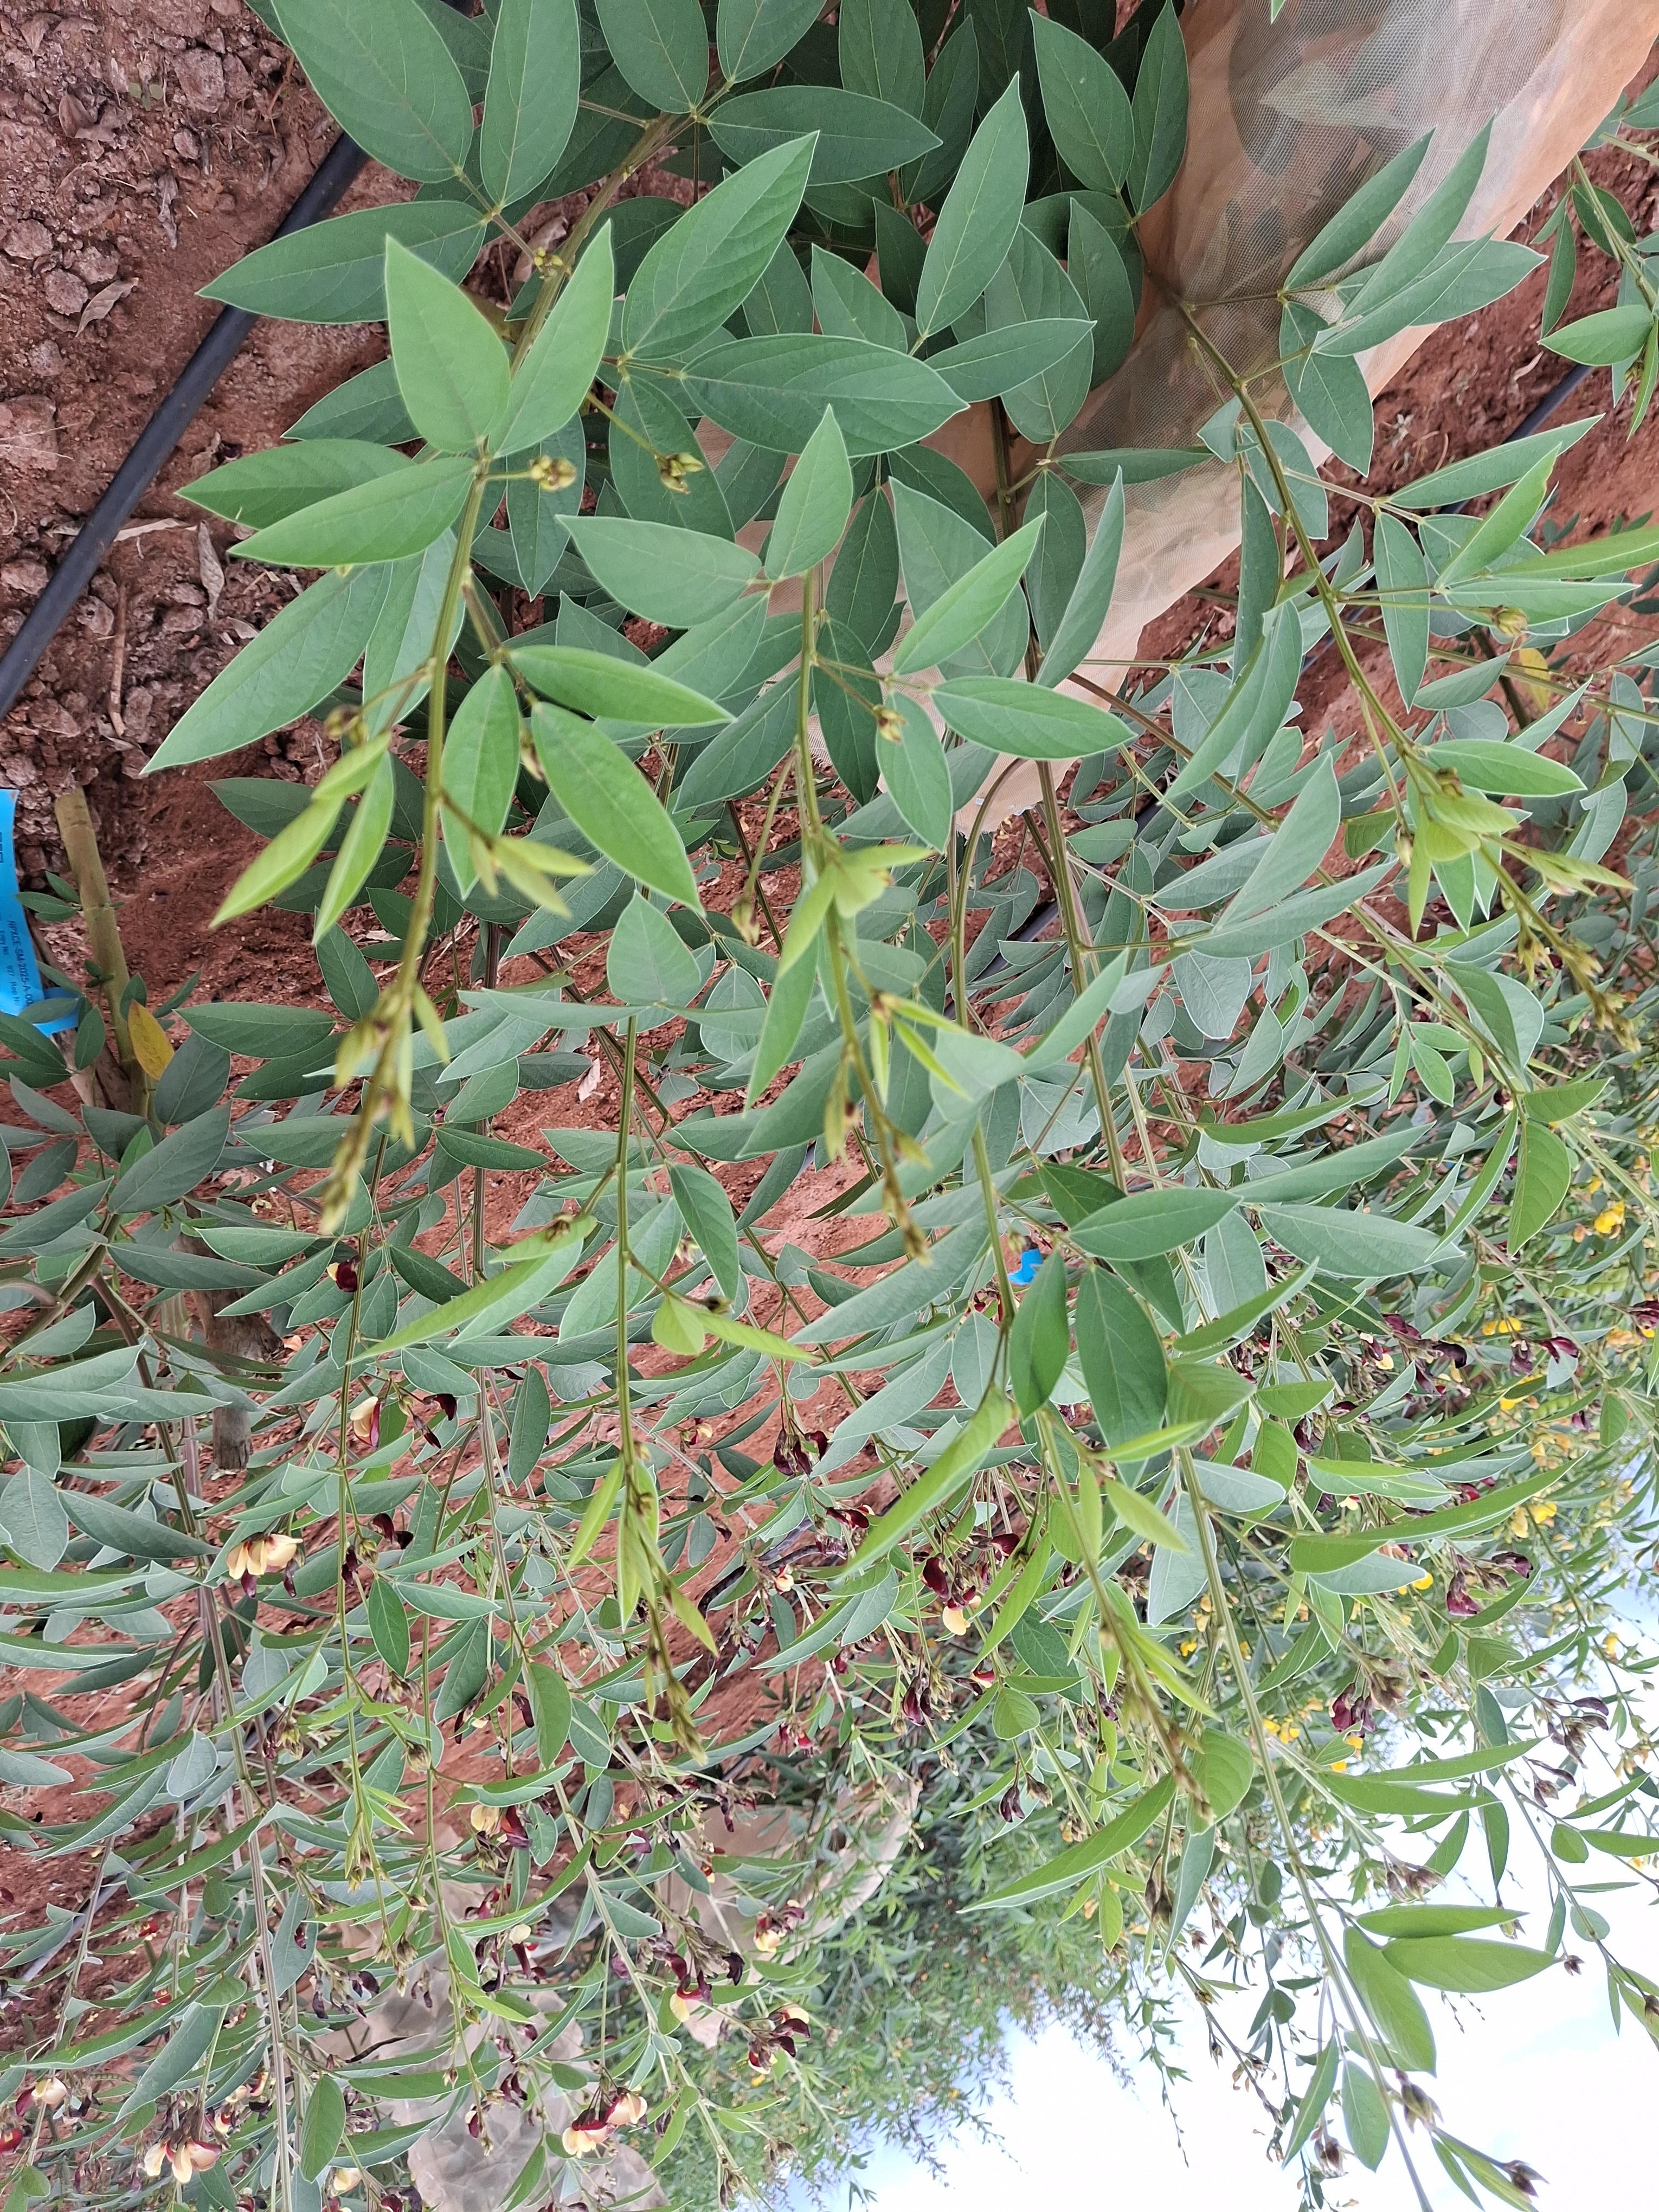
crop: pigeonpea
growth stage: flowering
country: Kenya
